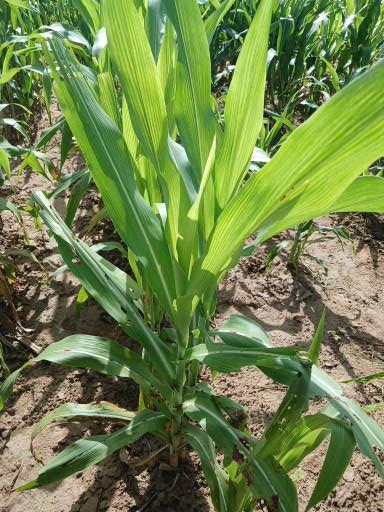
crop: sorghum
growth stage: vegetative
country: Senegal
